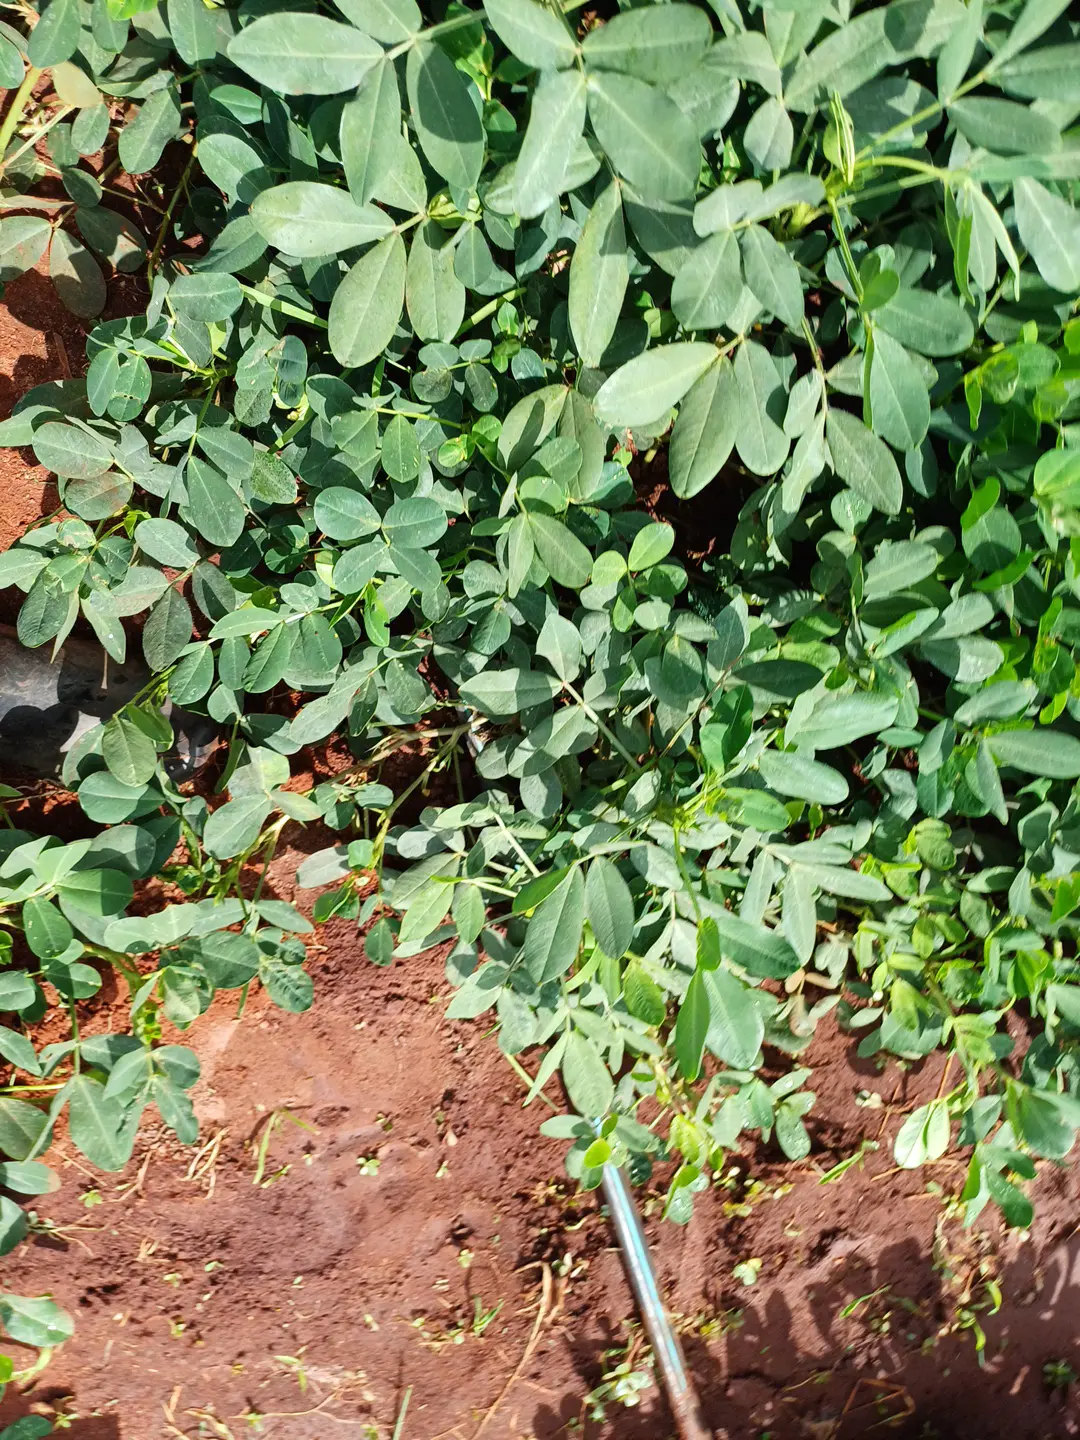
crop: groundnut
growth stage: pegging
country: Kenya
